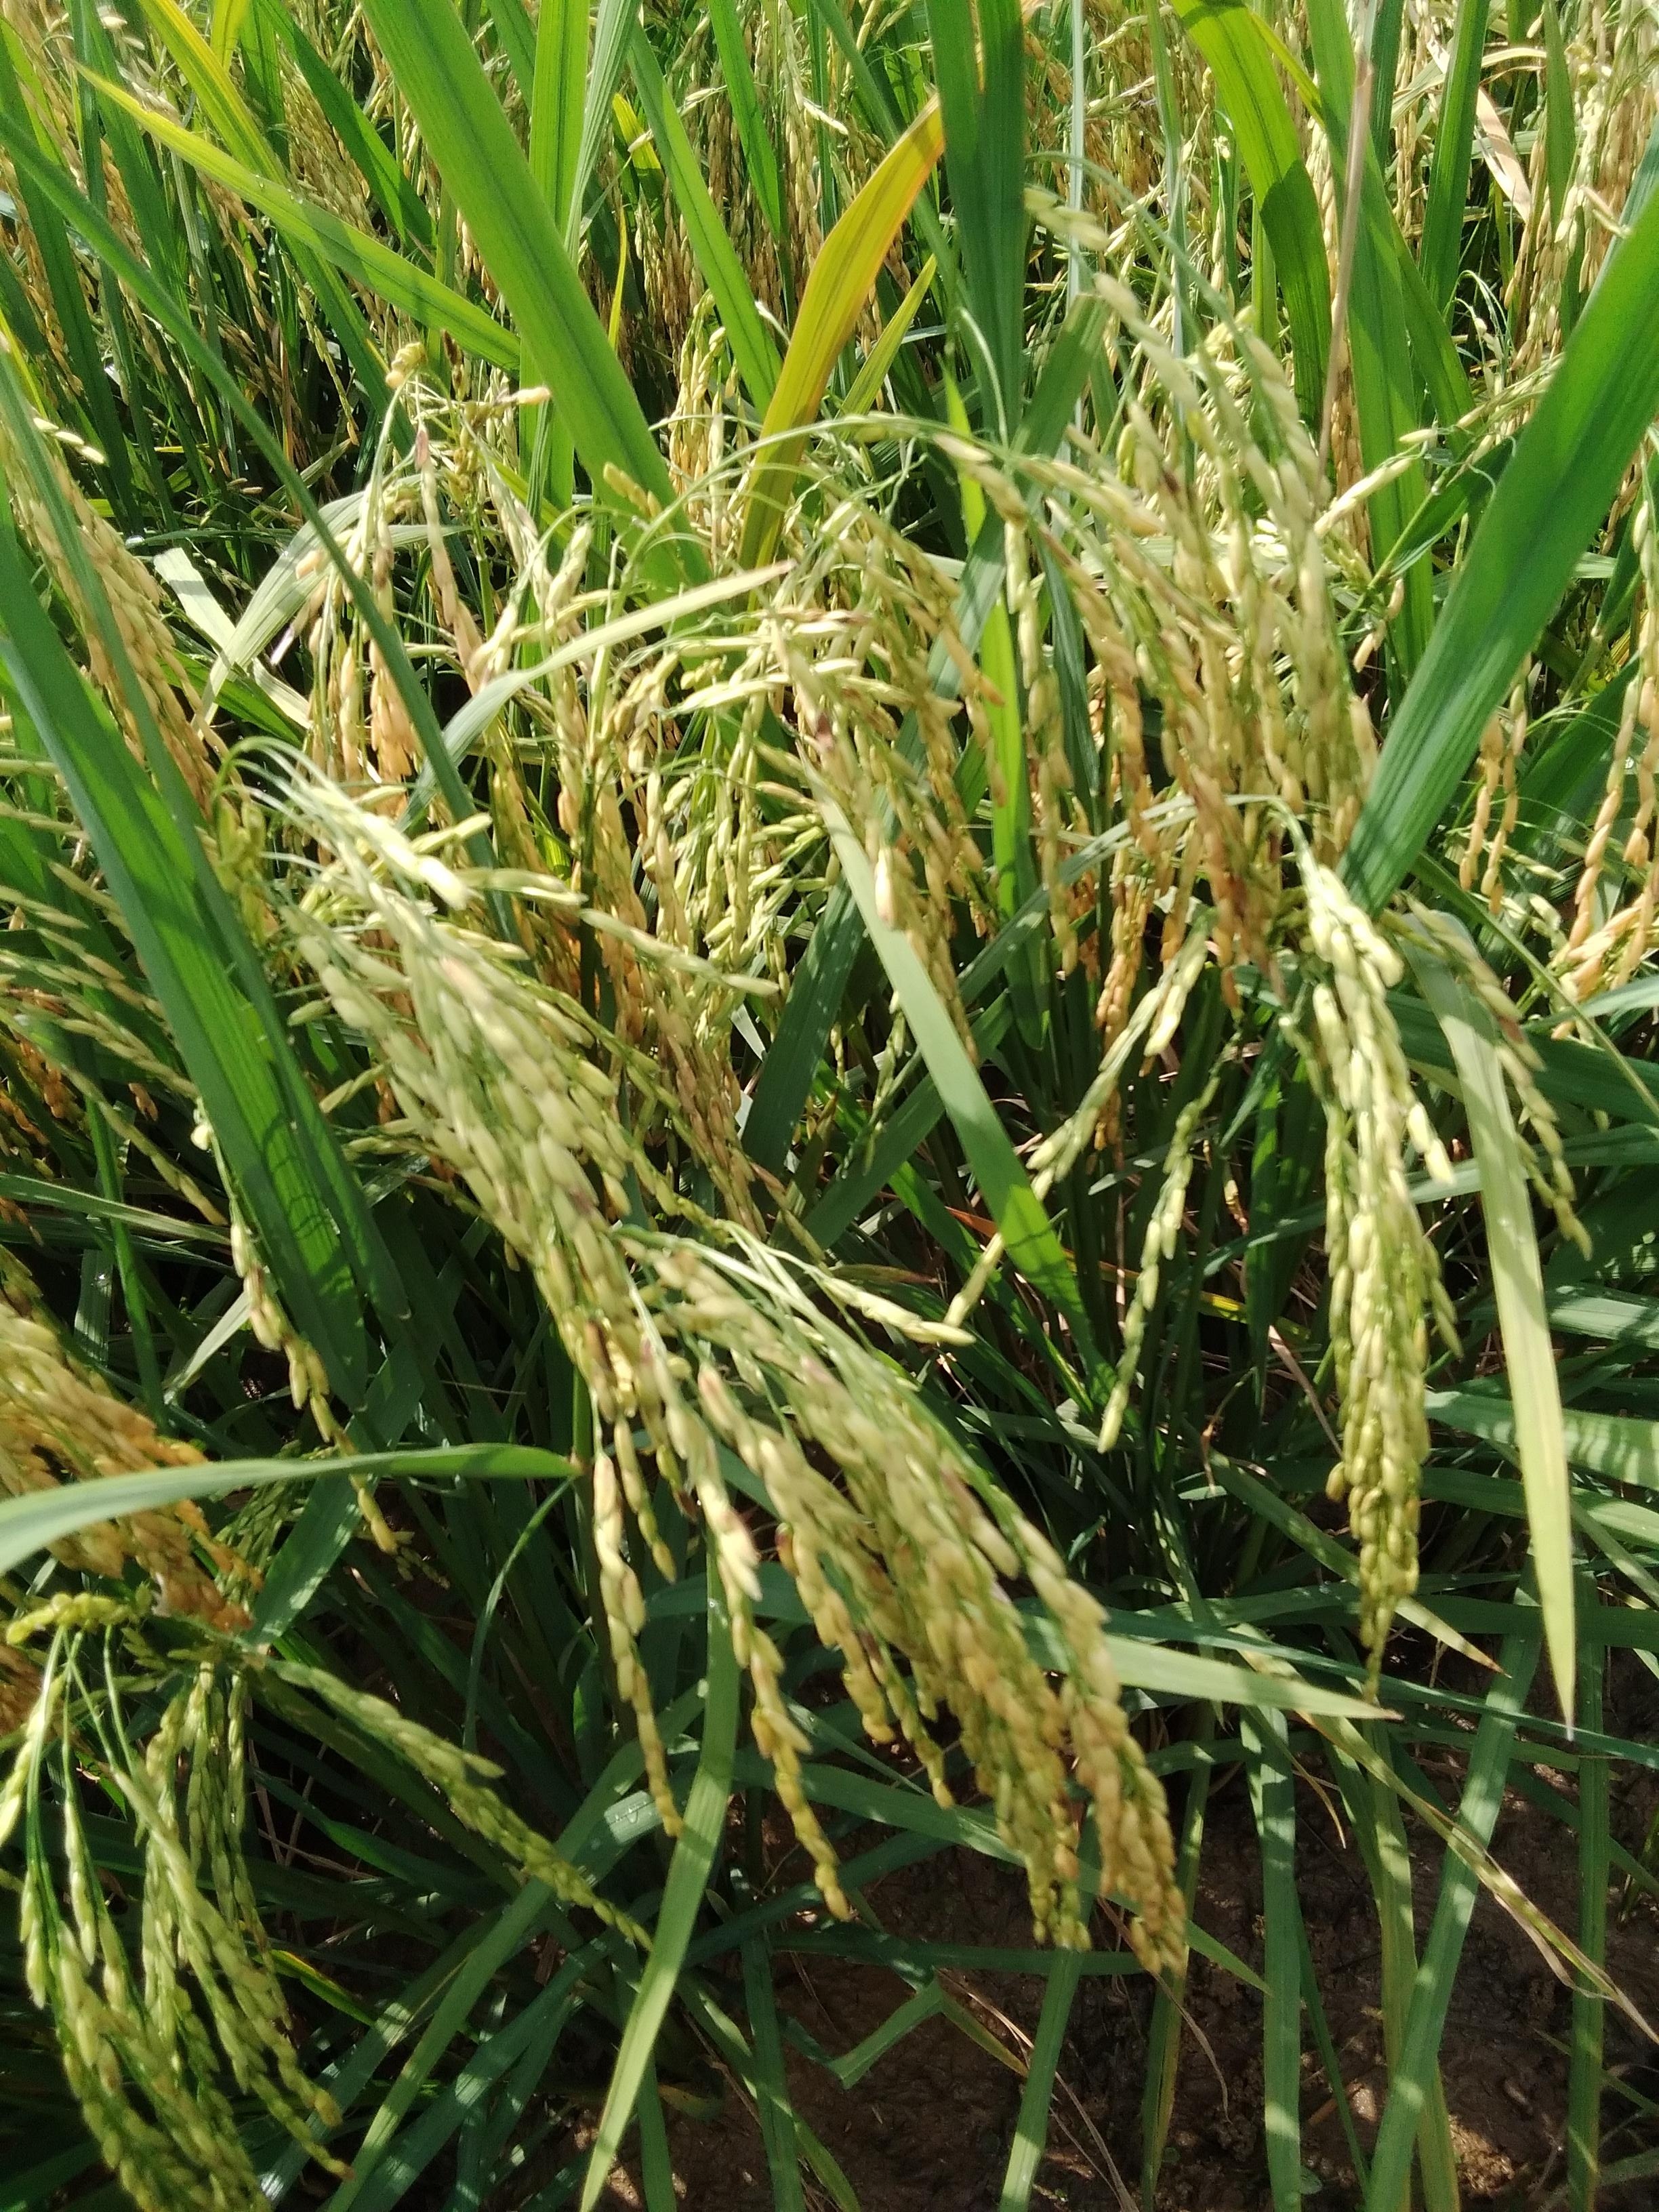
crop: rice
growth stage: ripening
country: Nigeria
